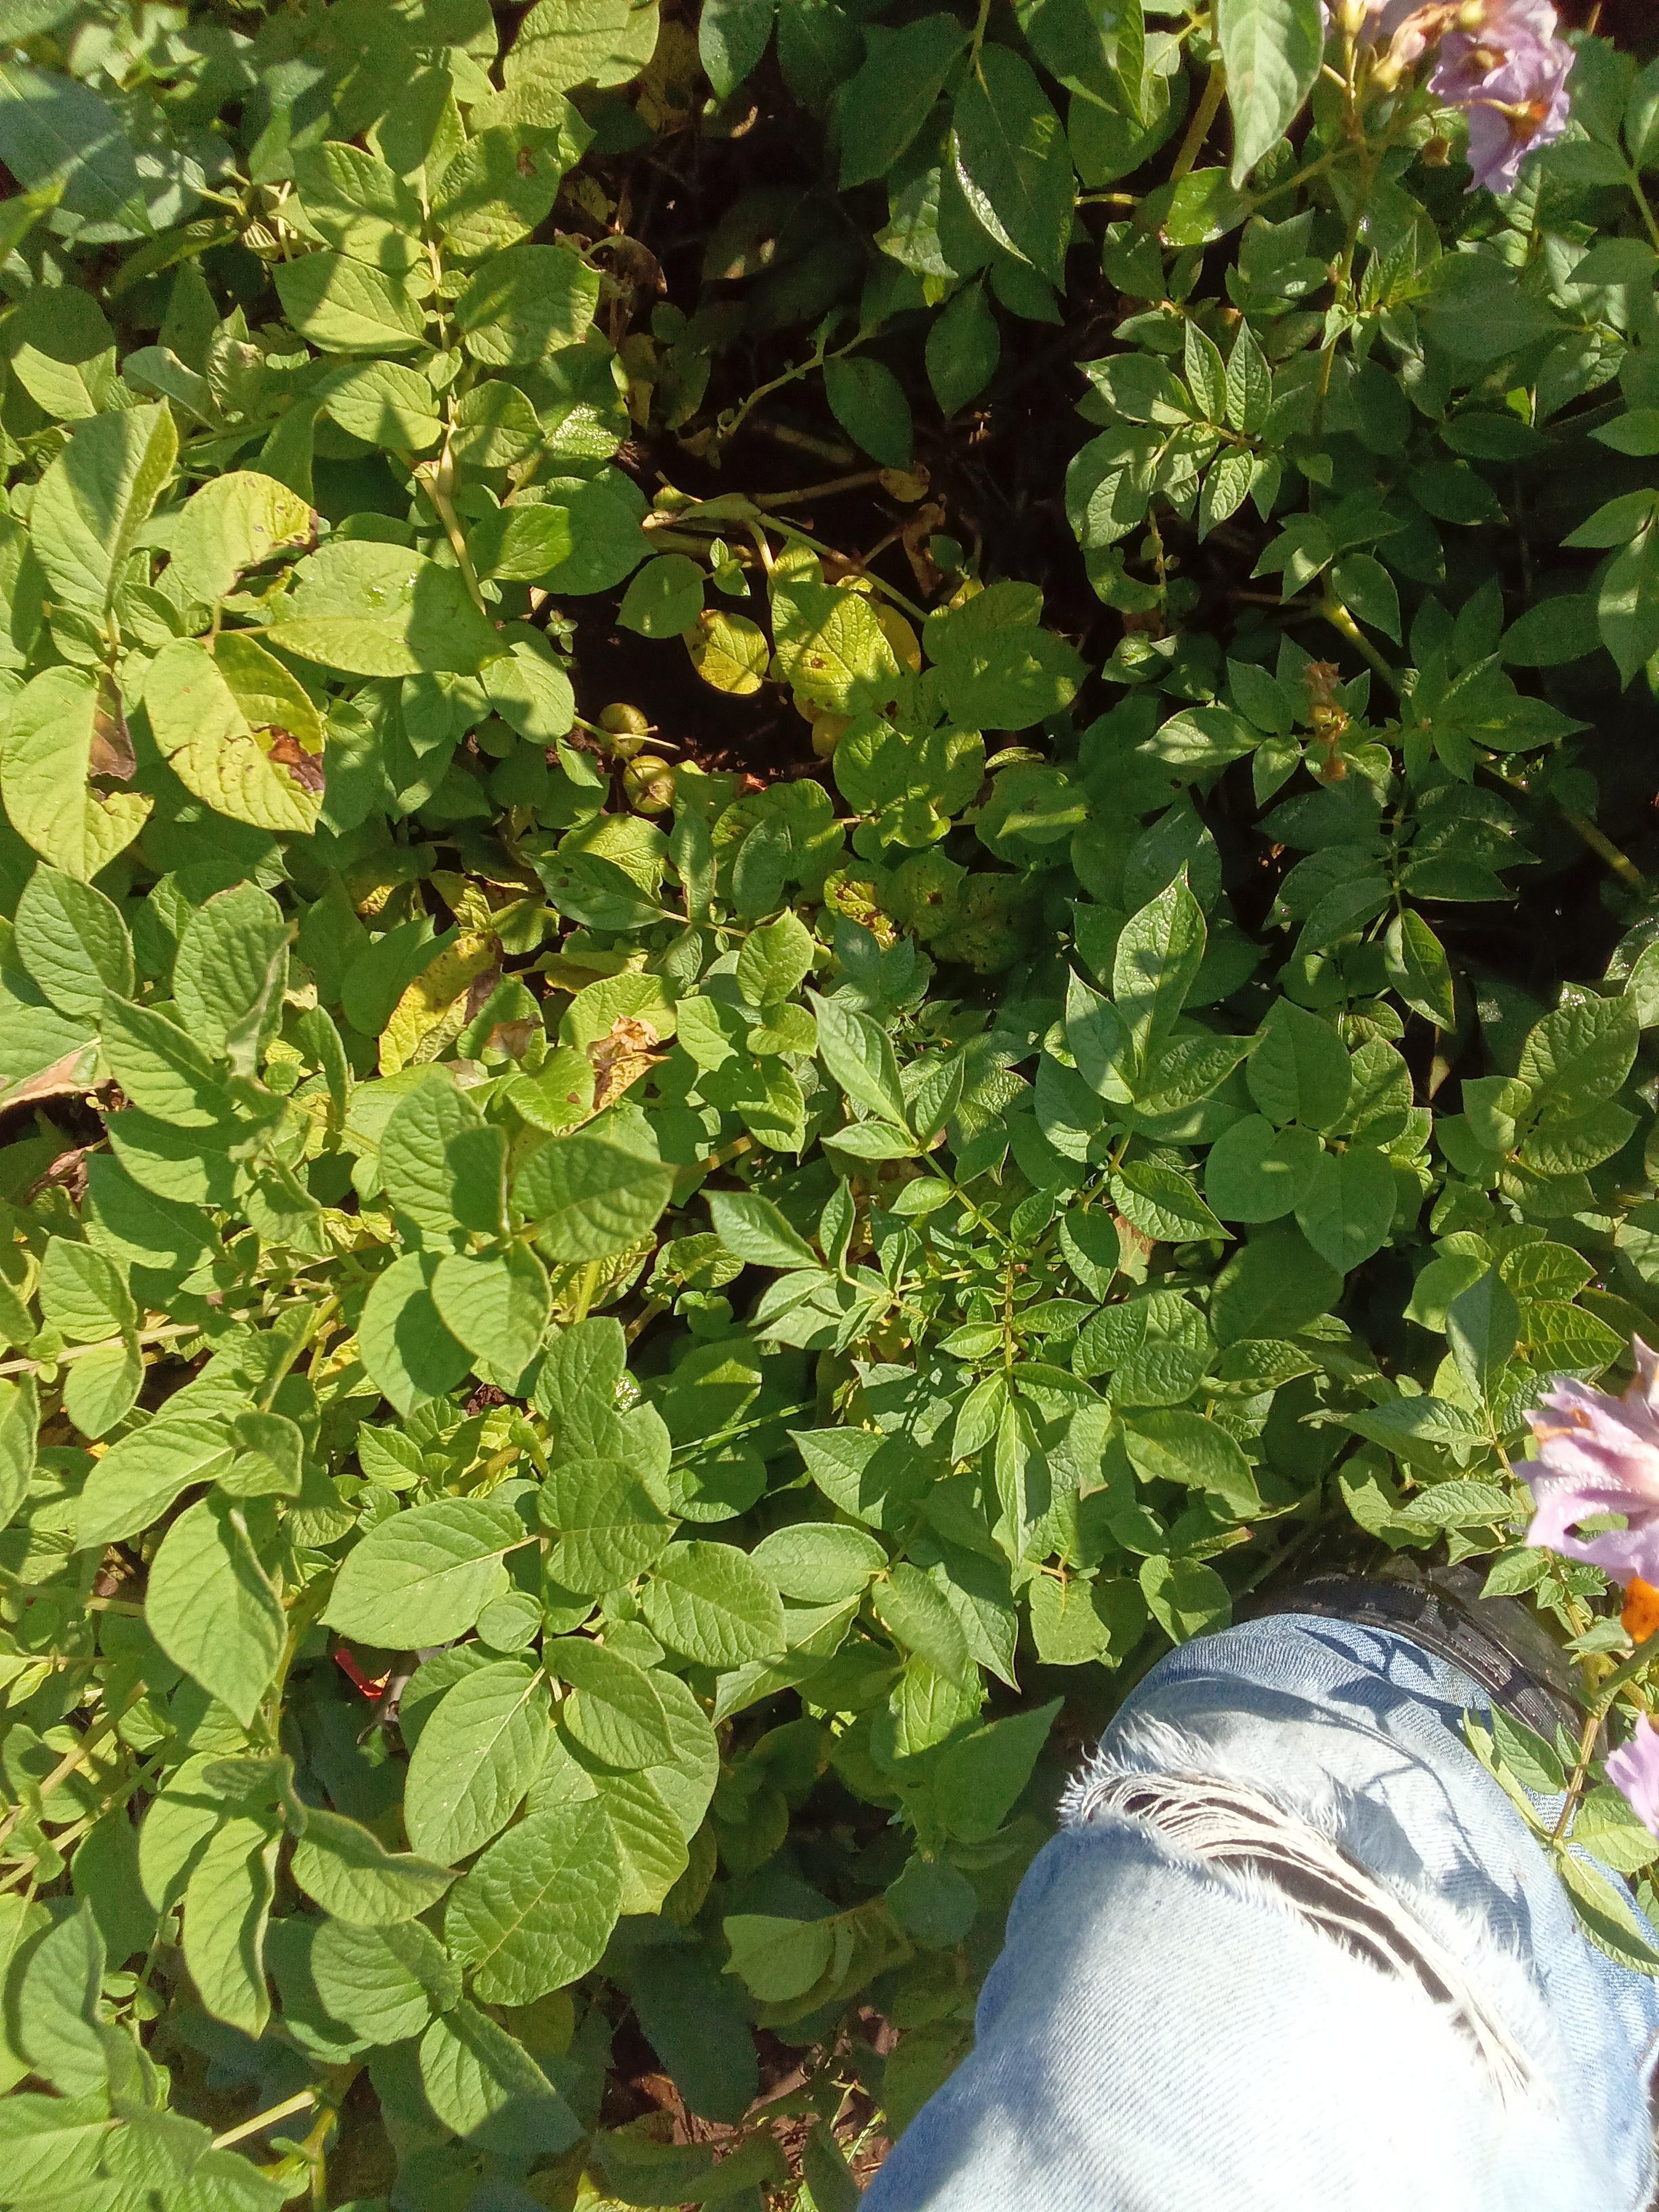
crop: potato
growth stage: maturity
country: Kenya
